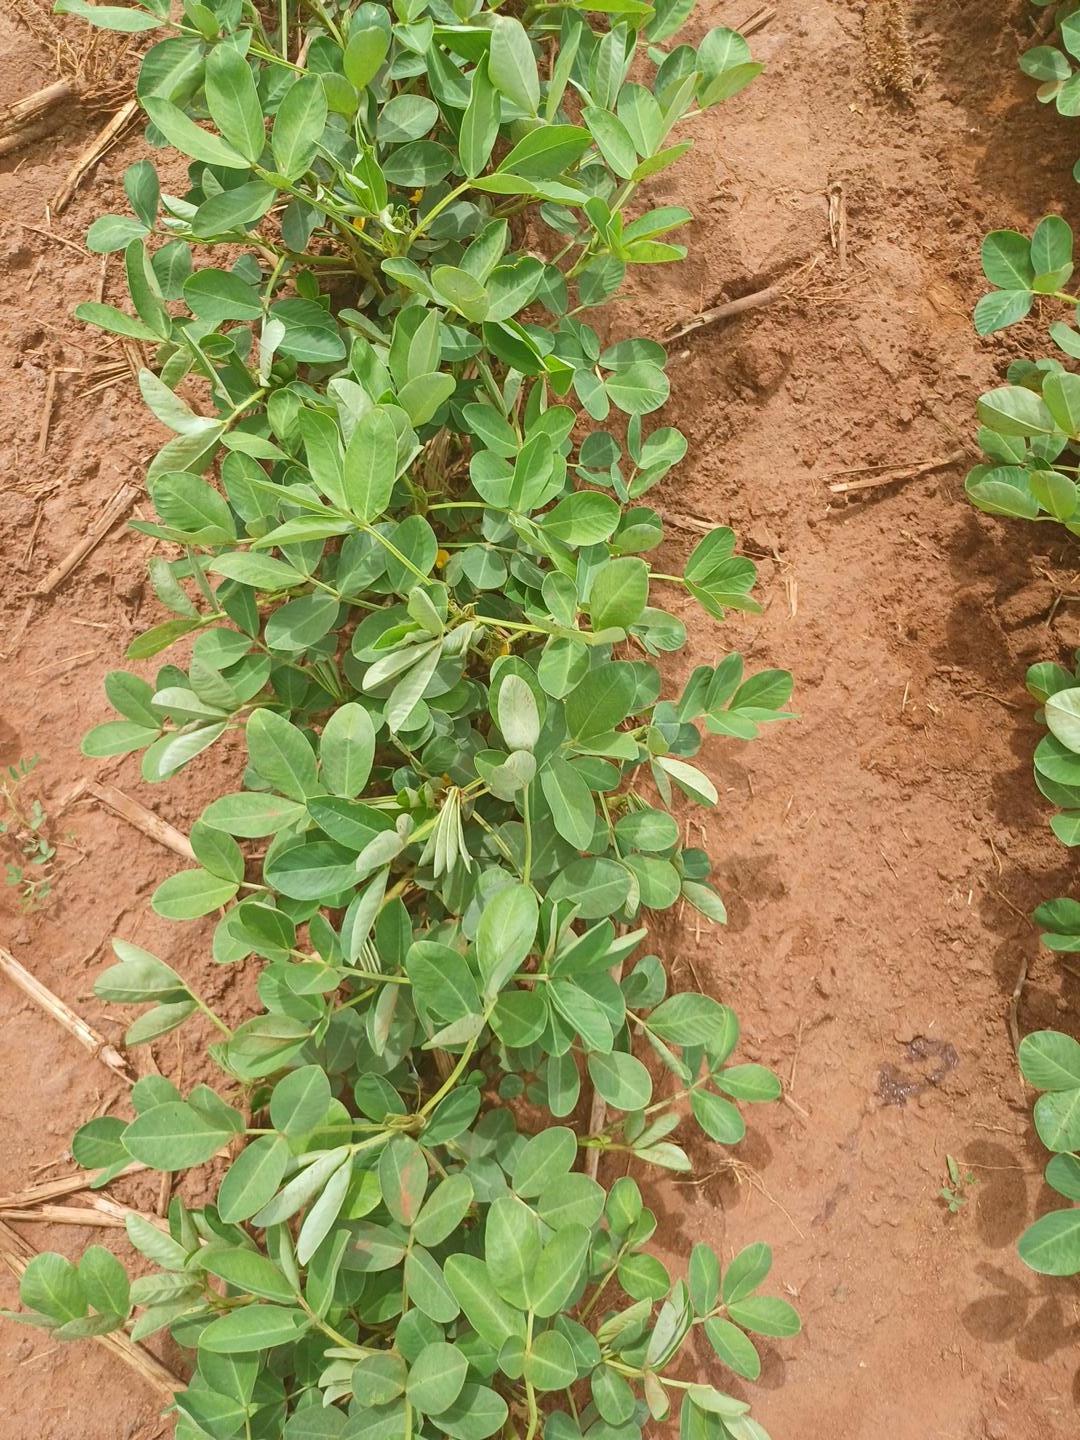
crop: groundnut
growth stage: flowering
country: Kenya
